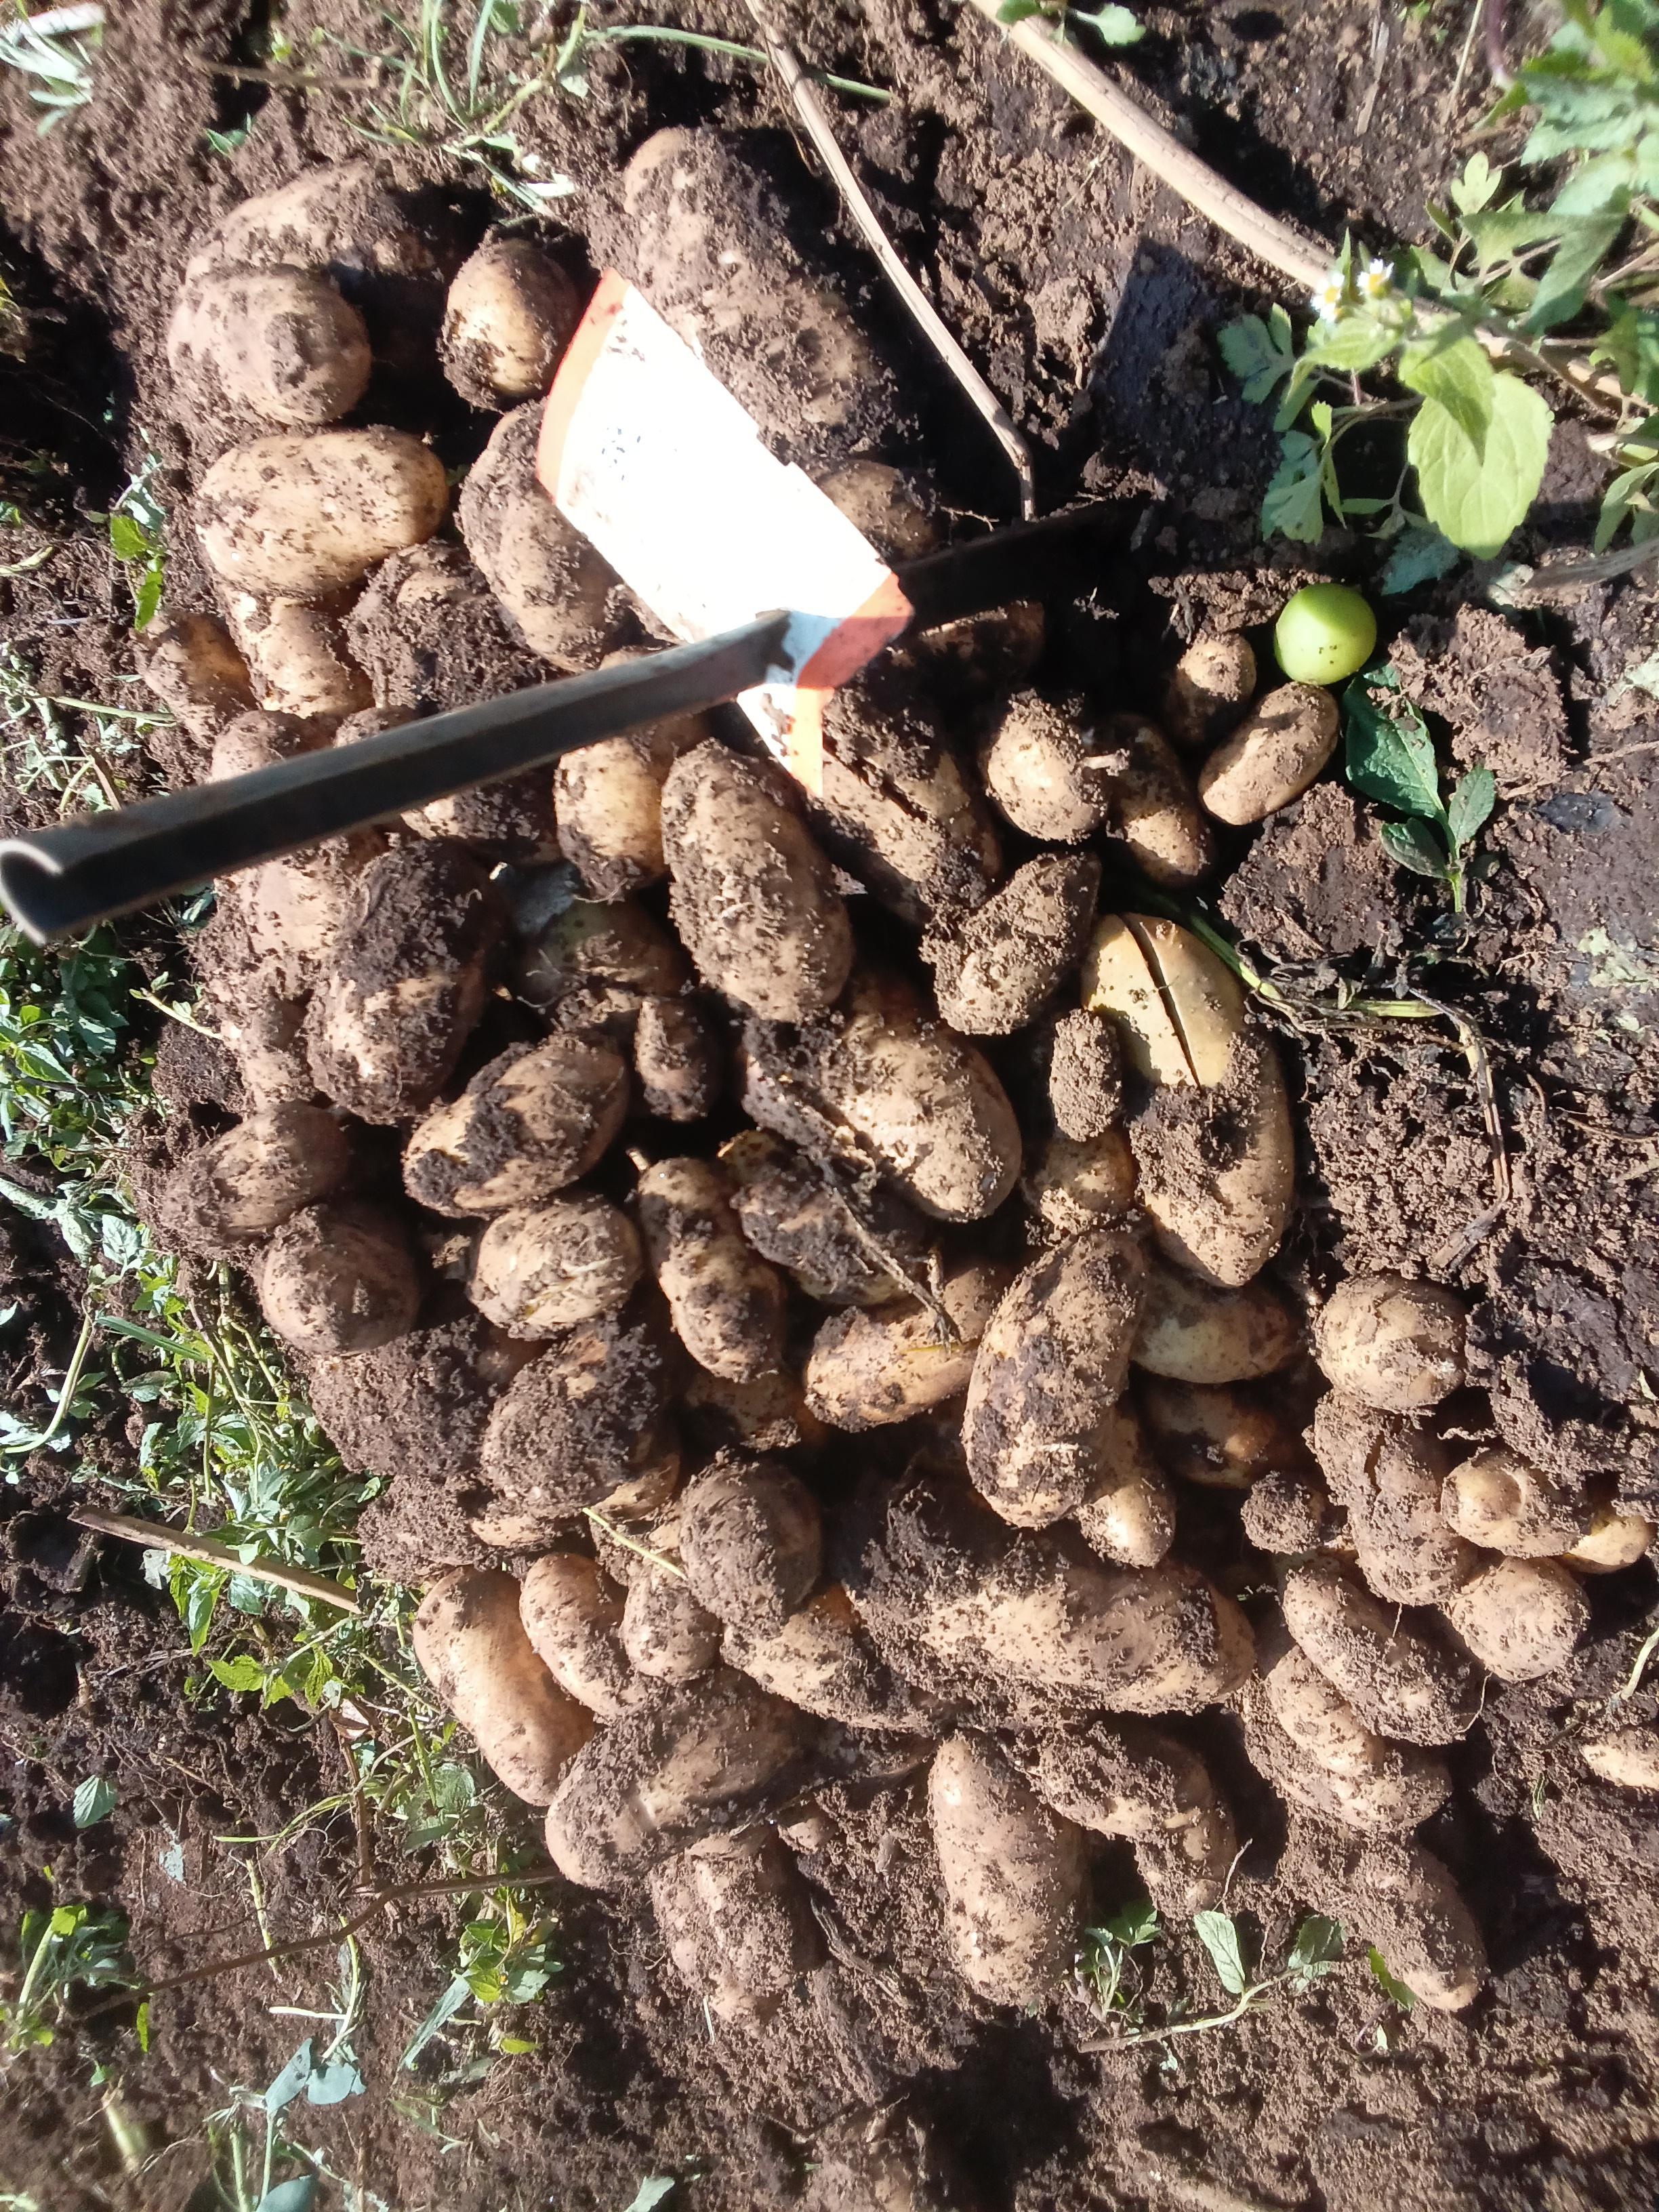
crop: potato
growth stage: harvest
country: Kenya
